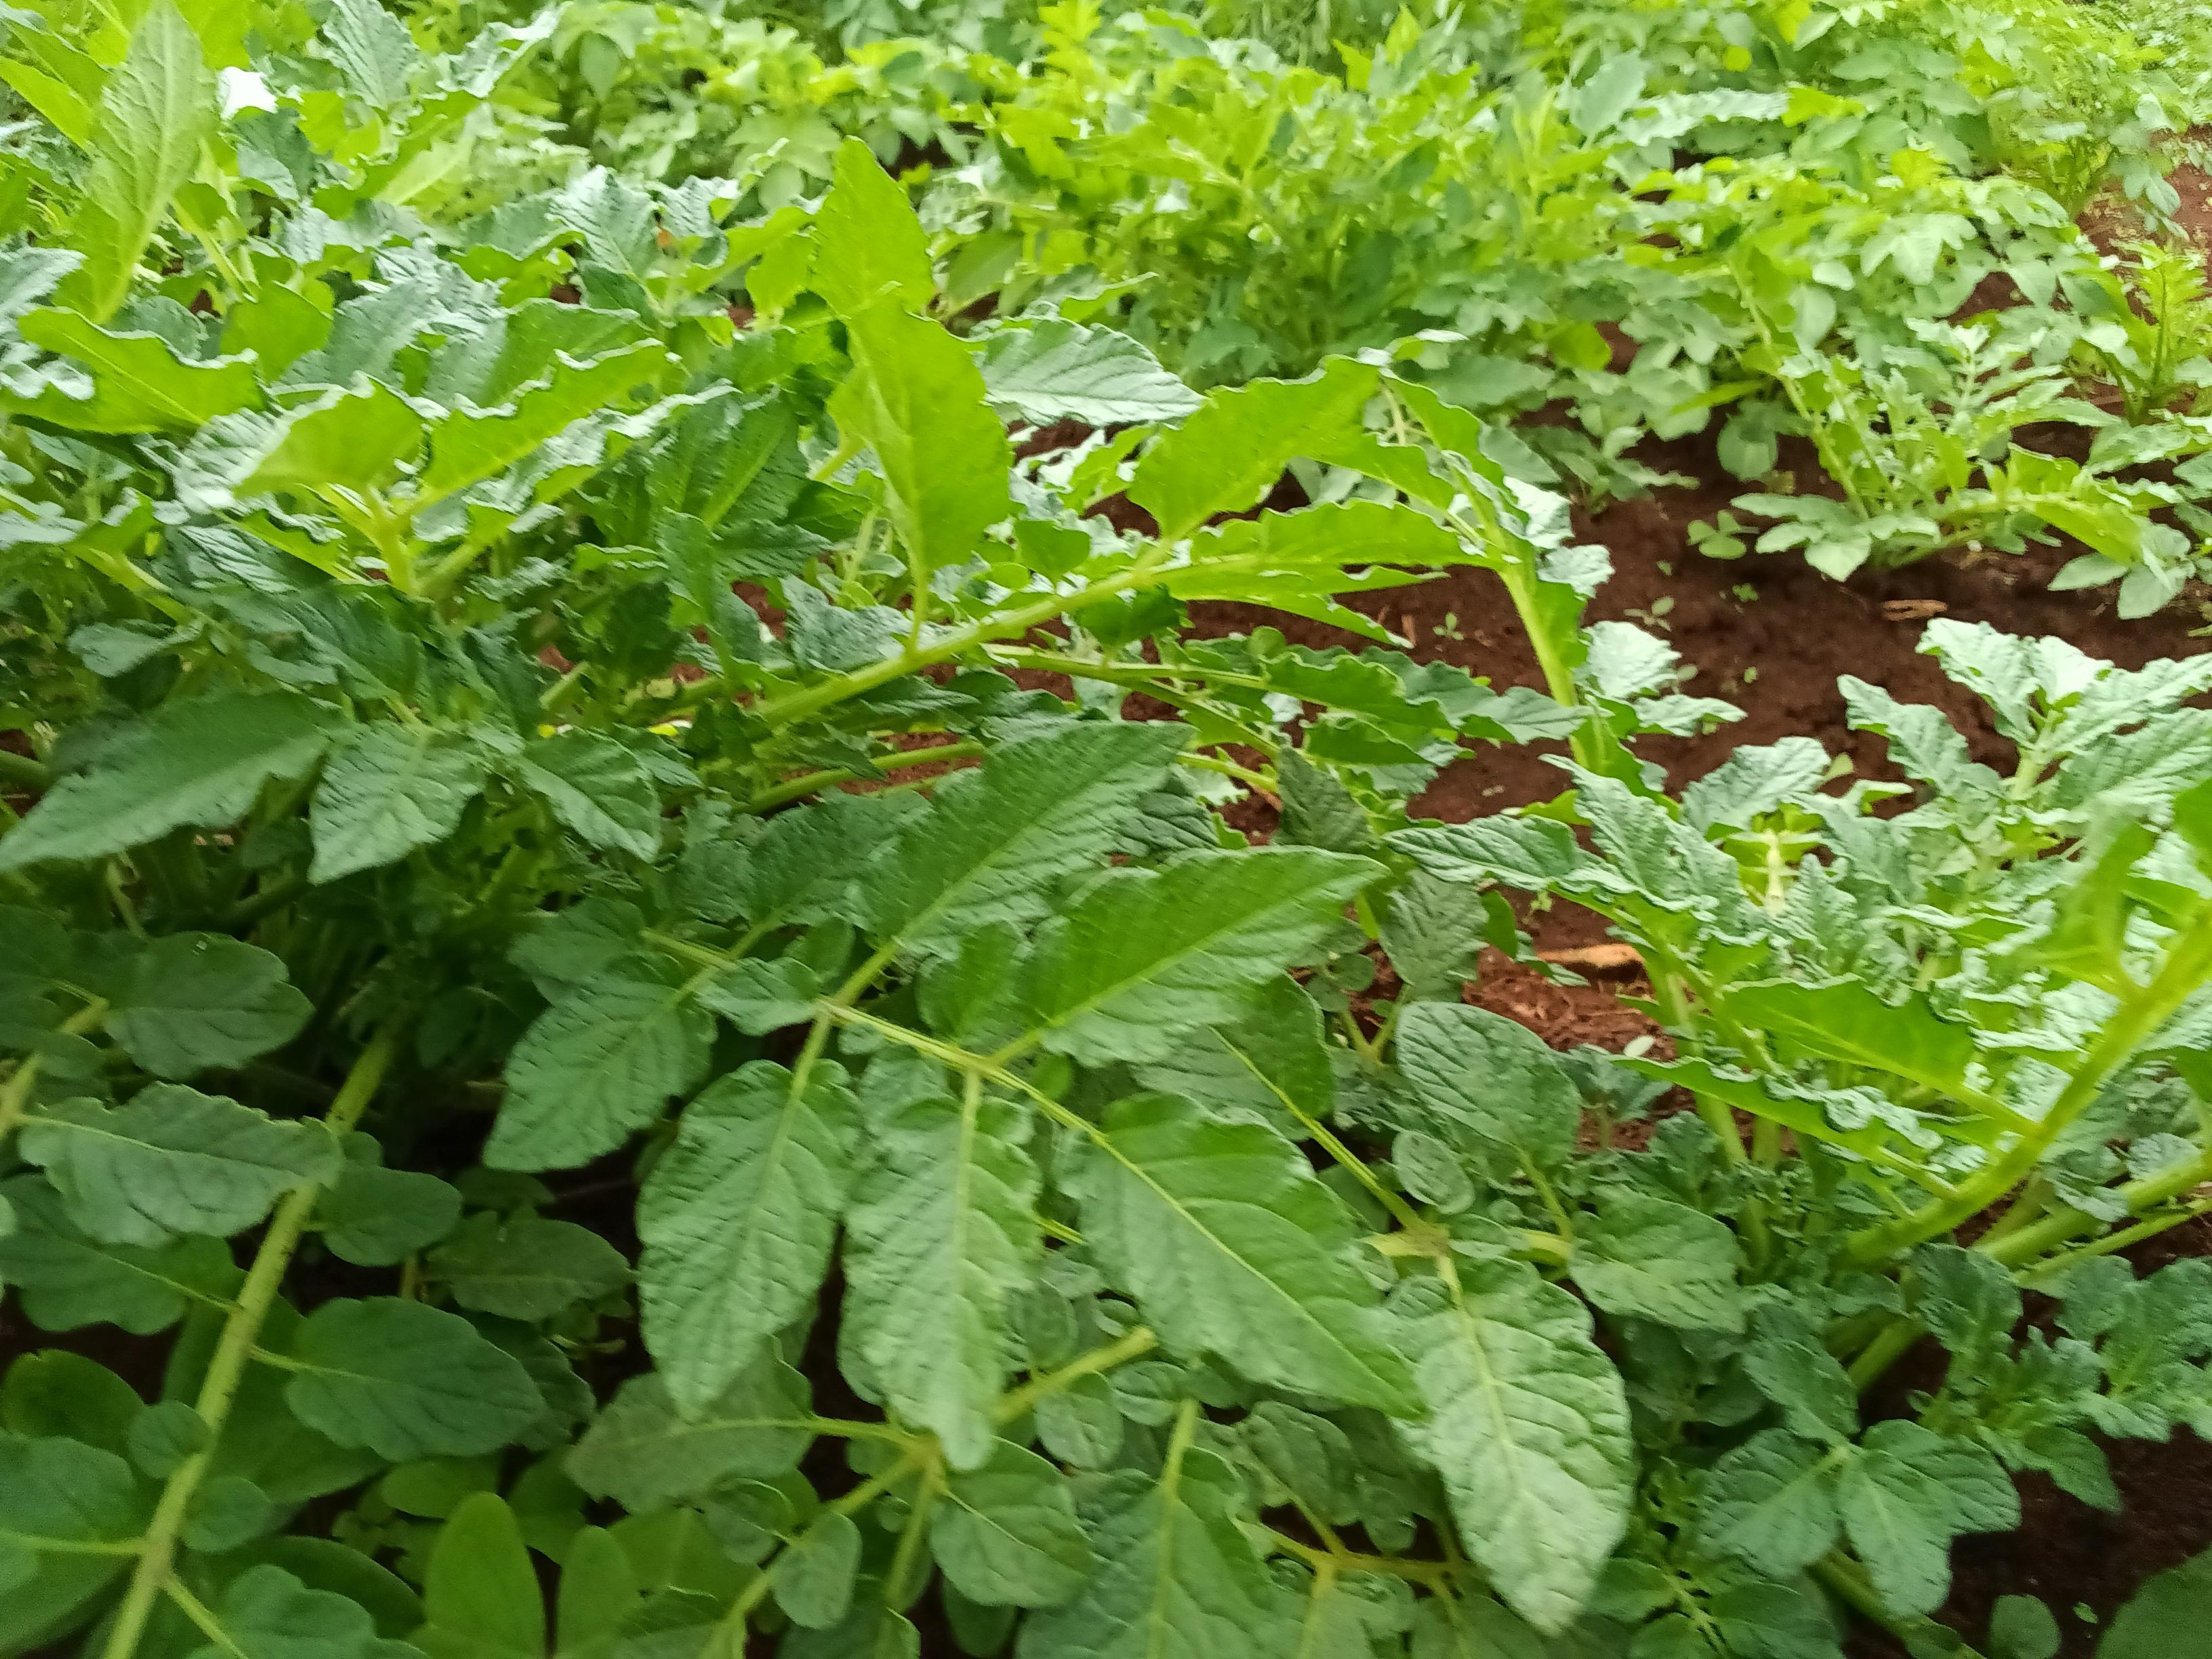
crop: potato
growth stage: vegetative
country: Kenya
